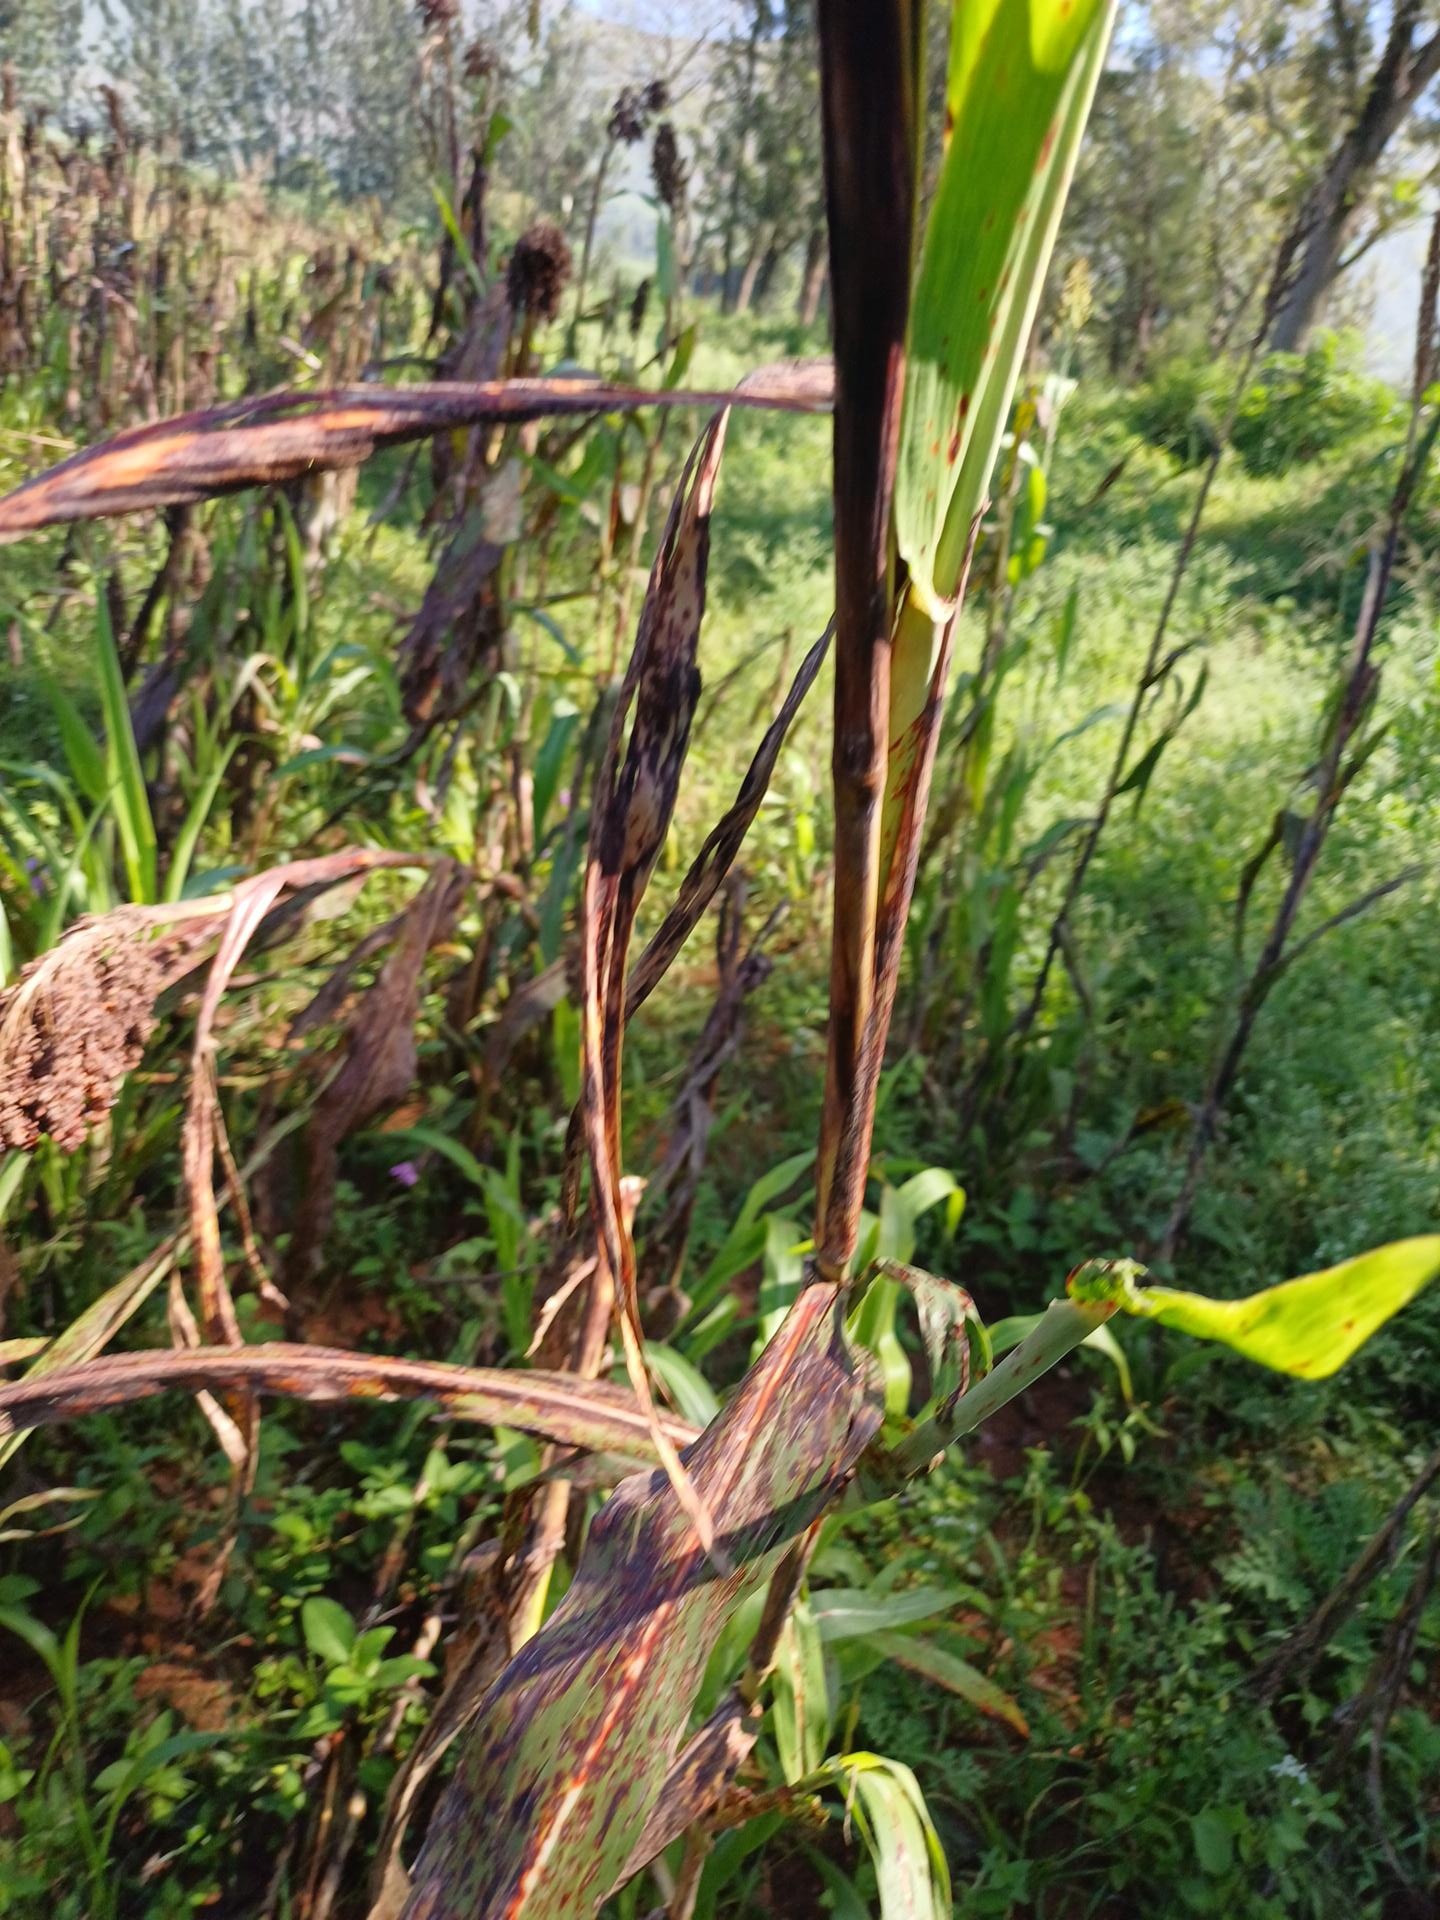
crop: sorghum
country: Kenya
